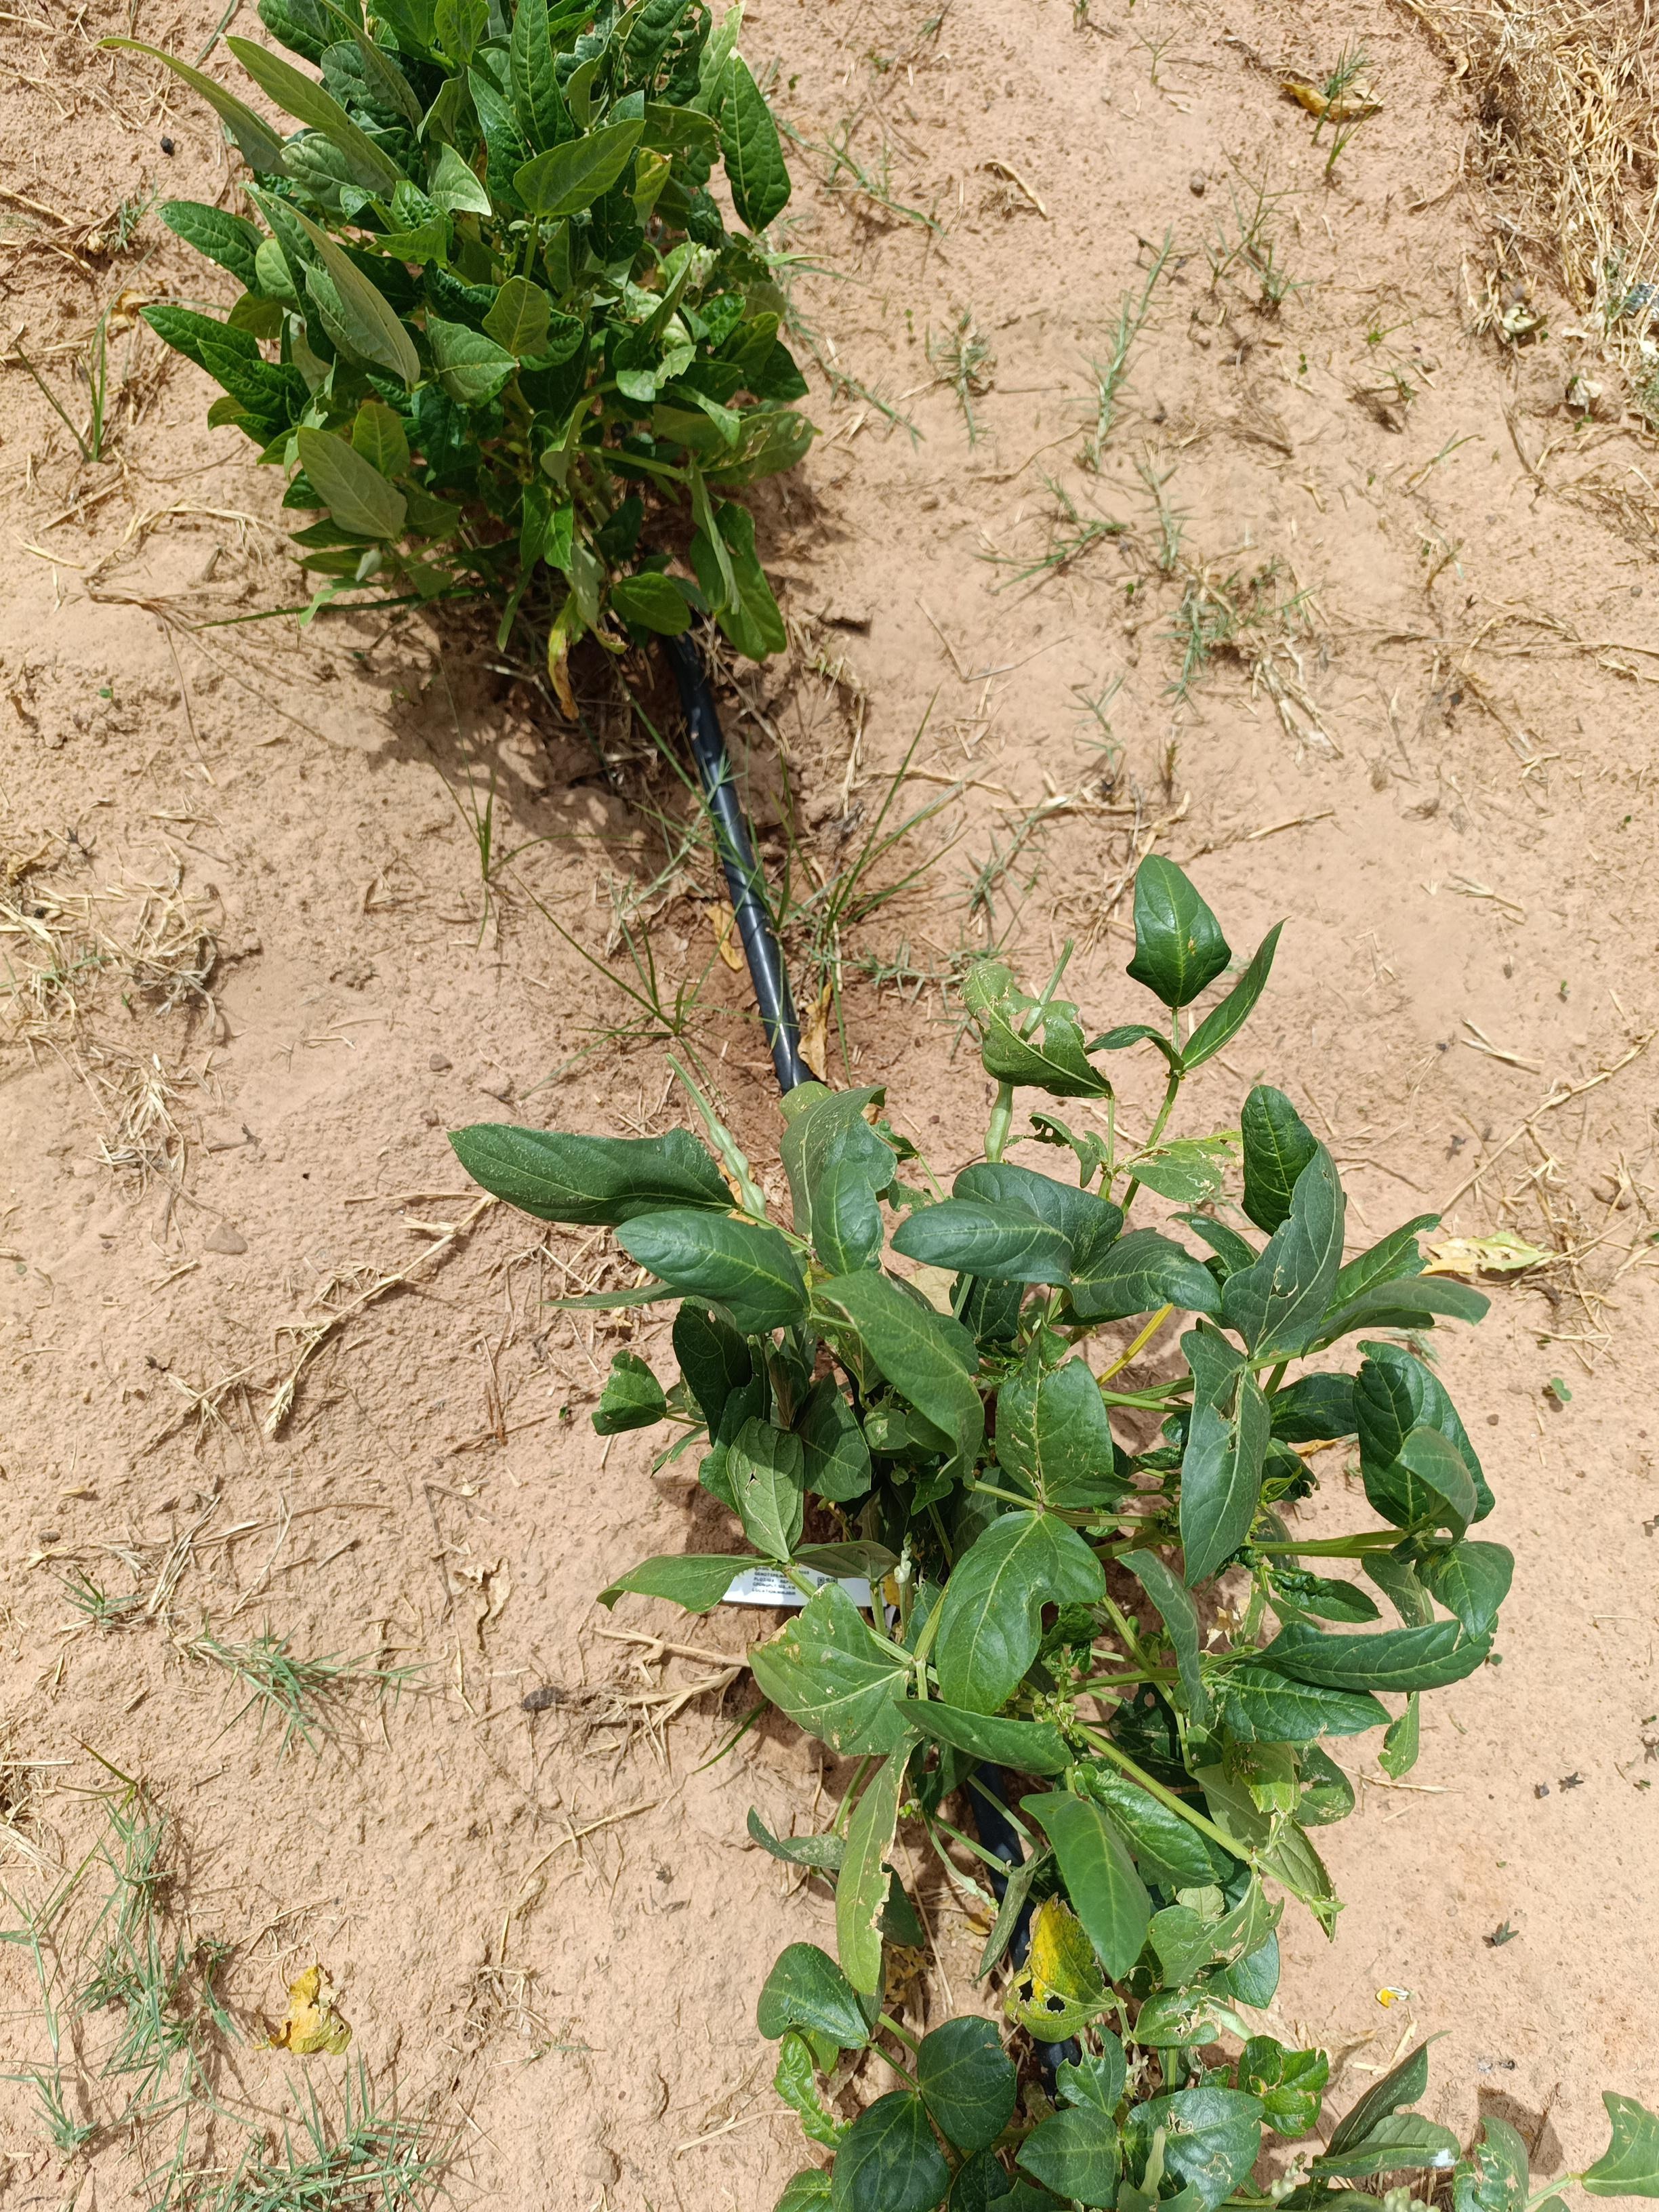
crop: cowpea
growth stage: flowering
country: Nigeria
